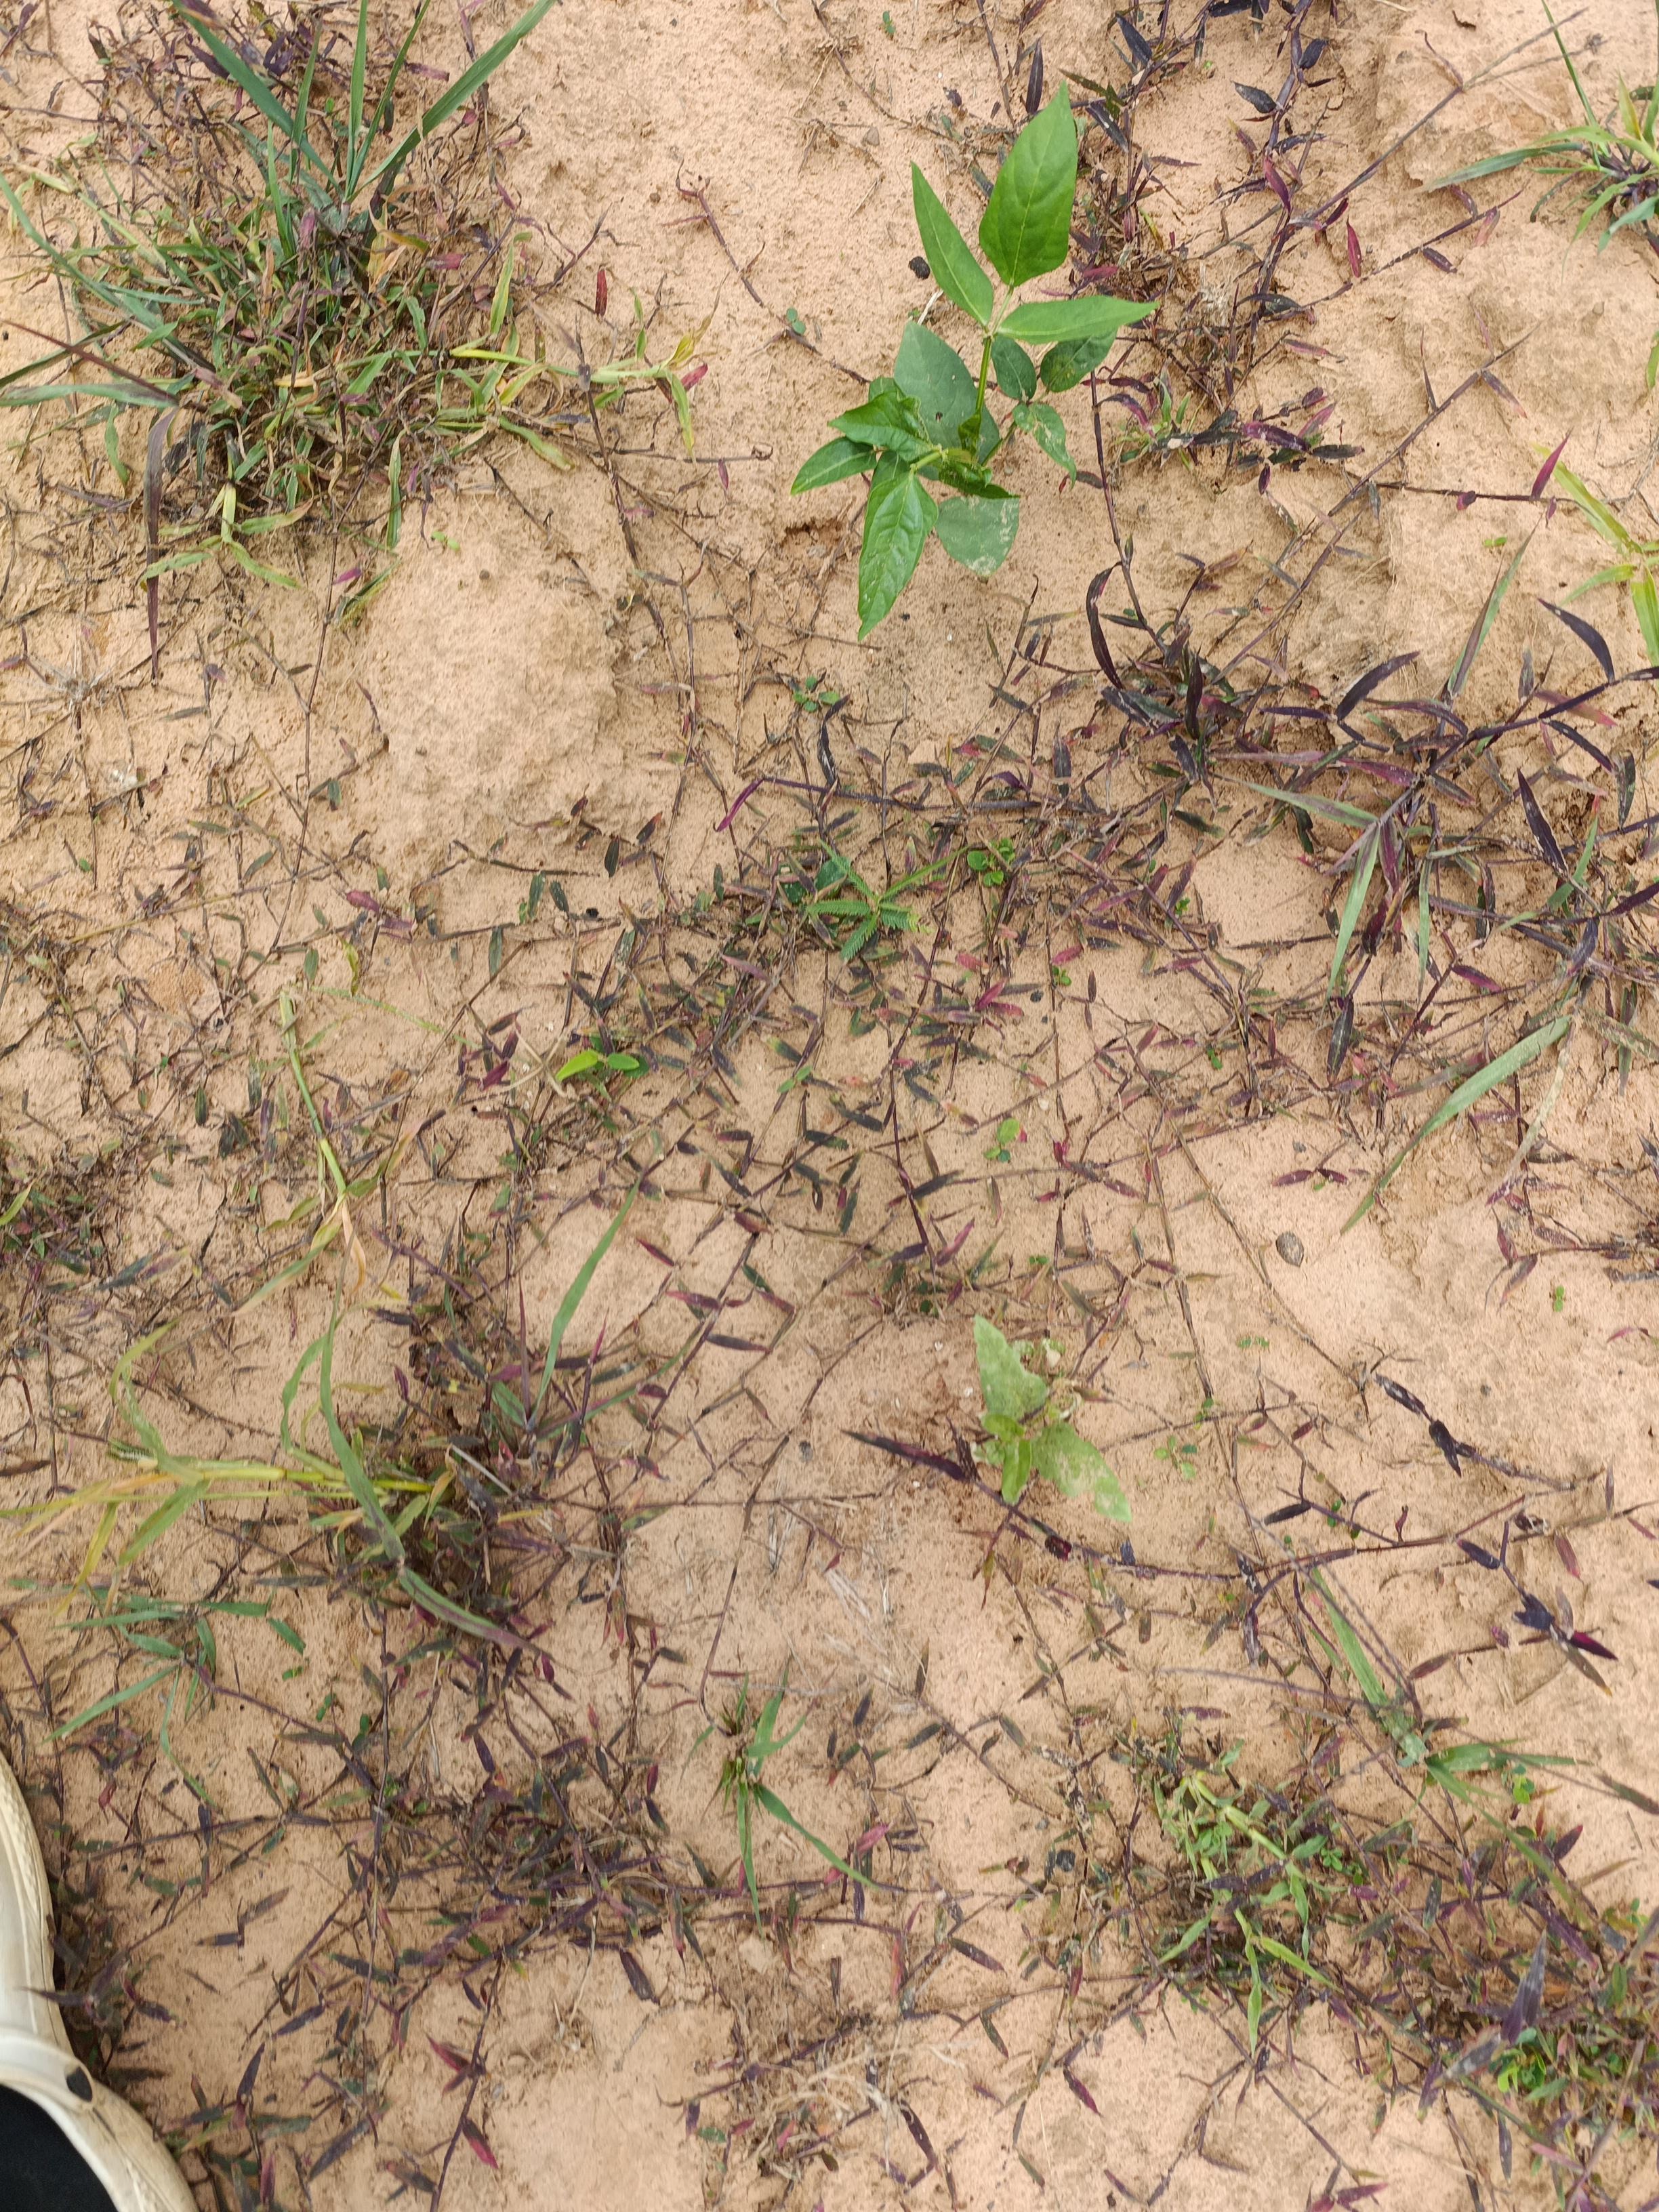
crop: cowpea
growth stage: emergence
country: Nigeria
